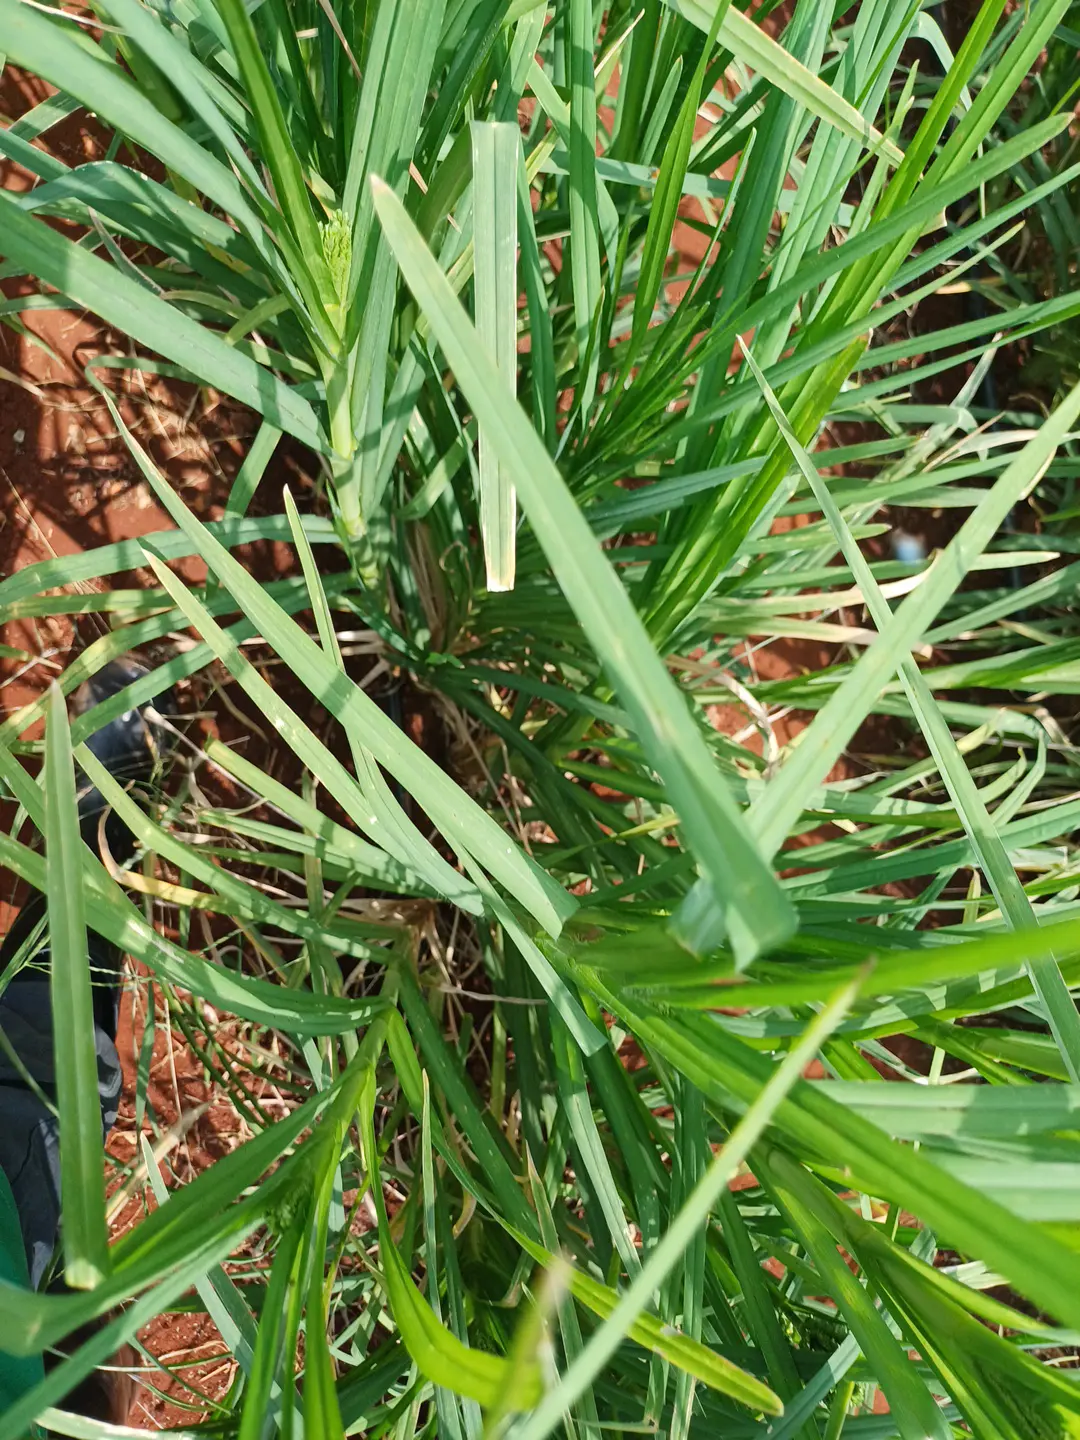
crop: finger millet
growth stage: heading tuber
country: Kenya
